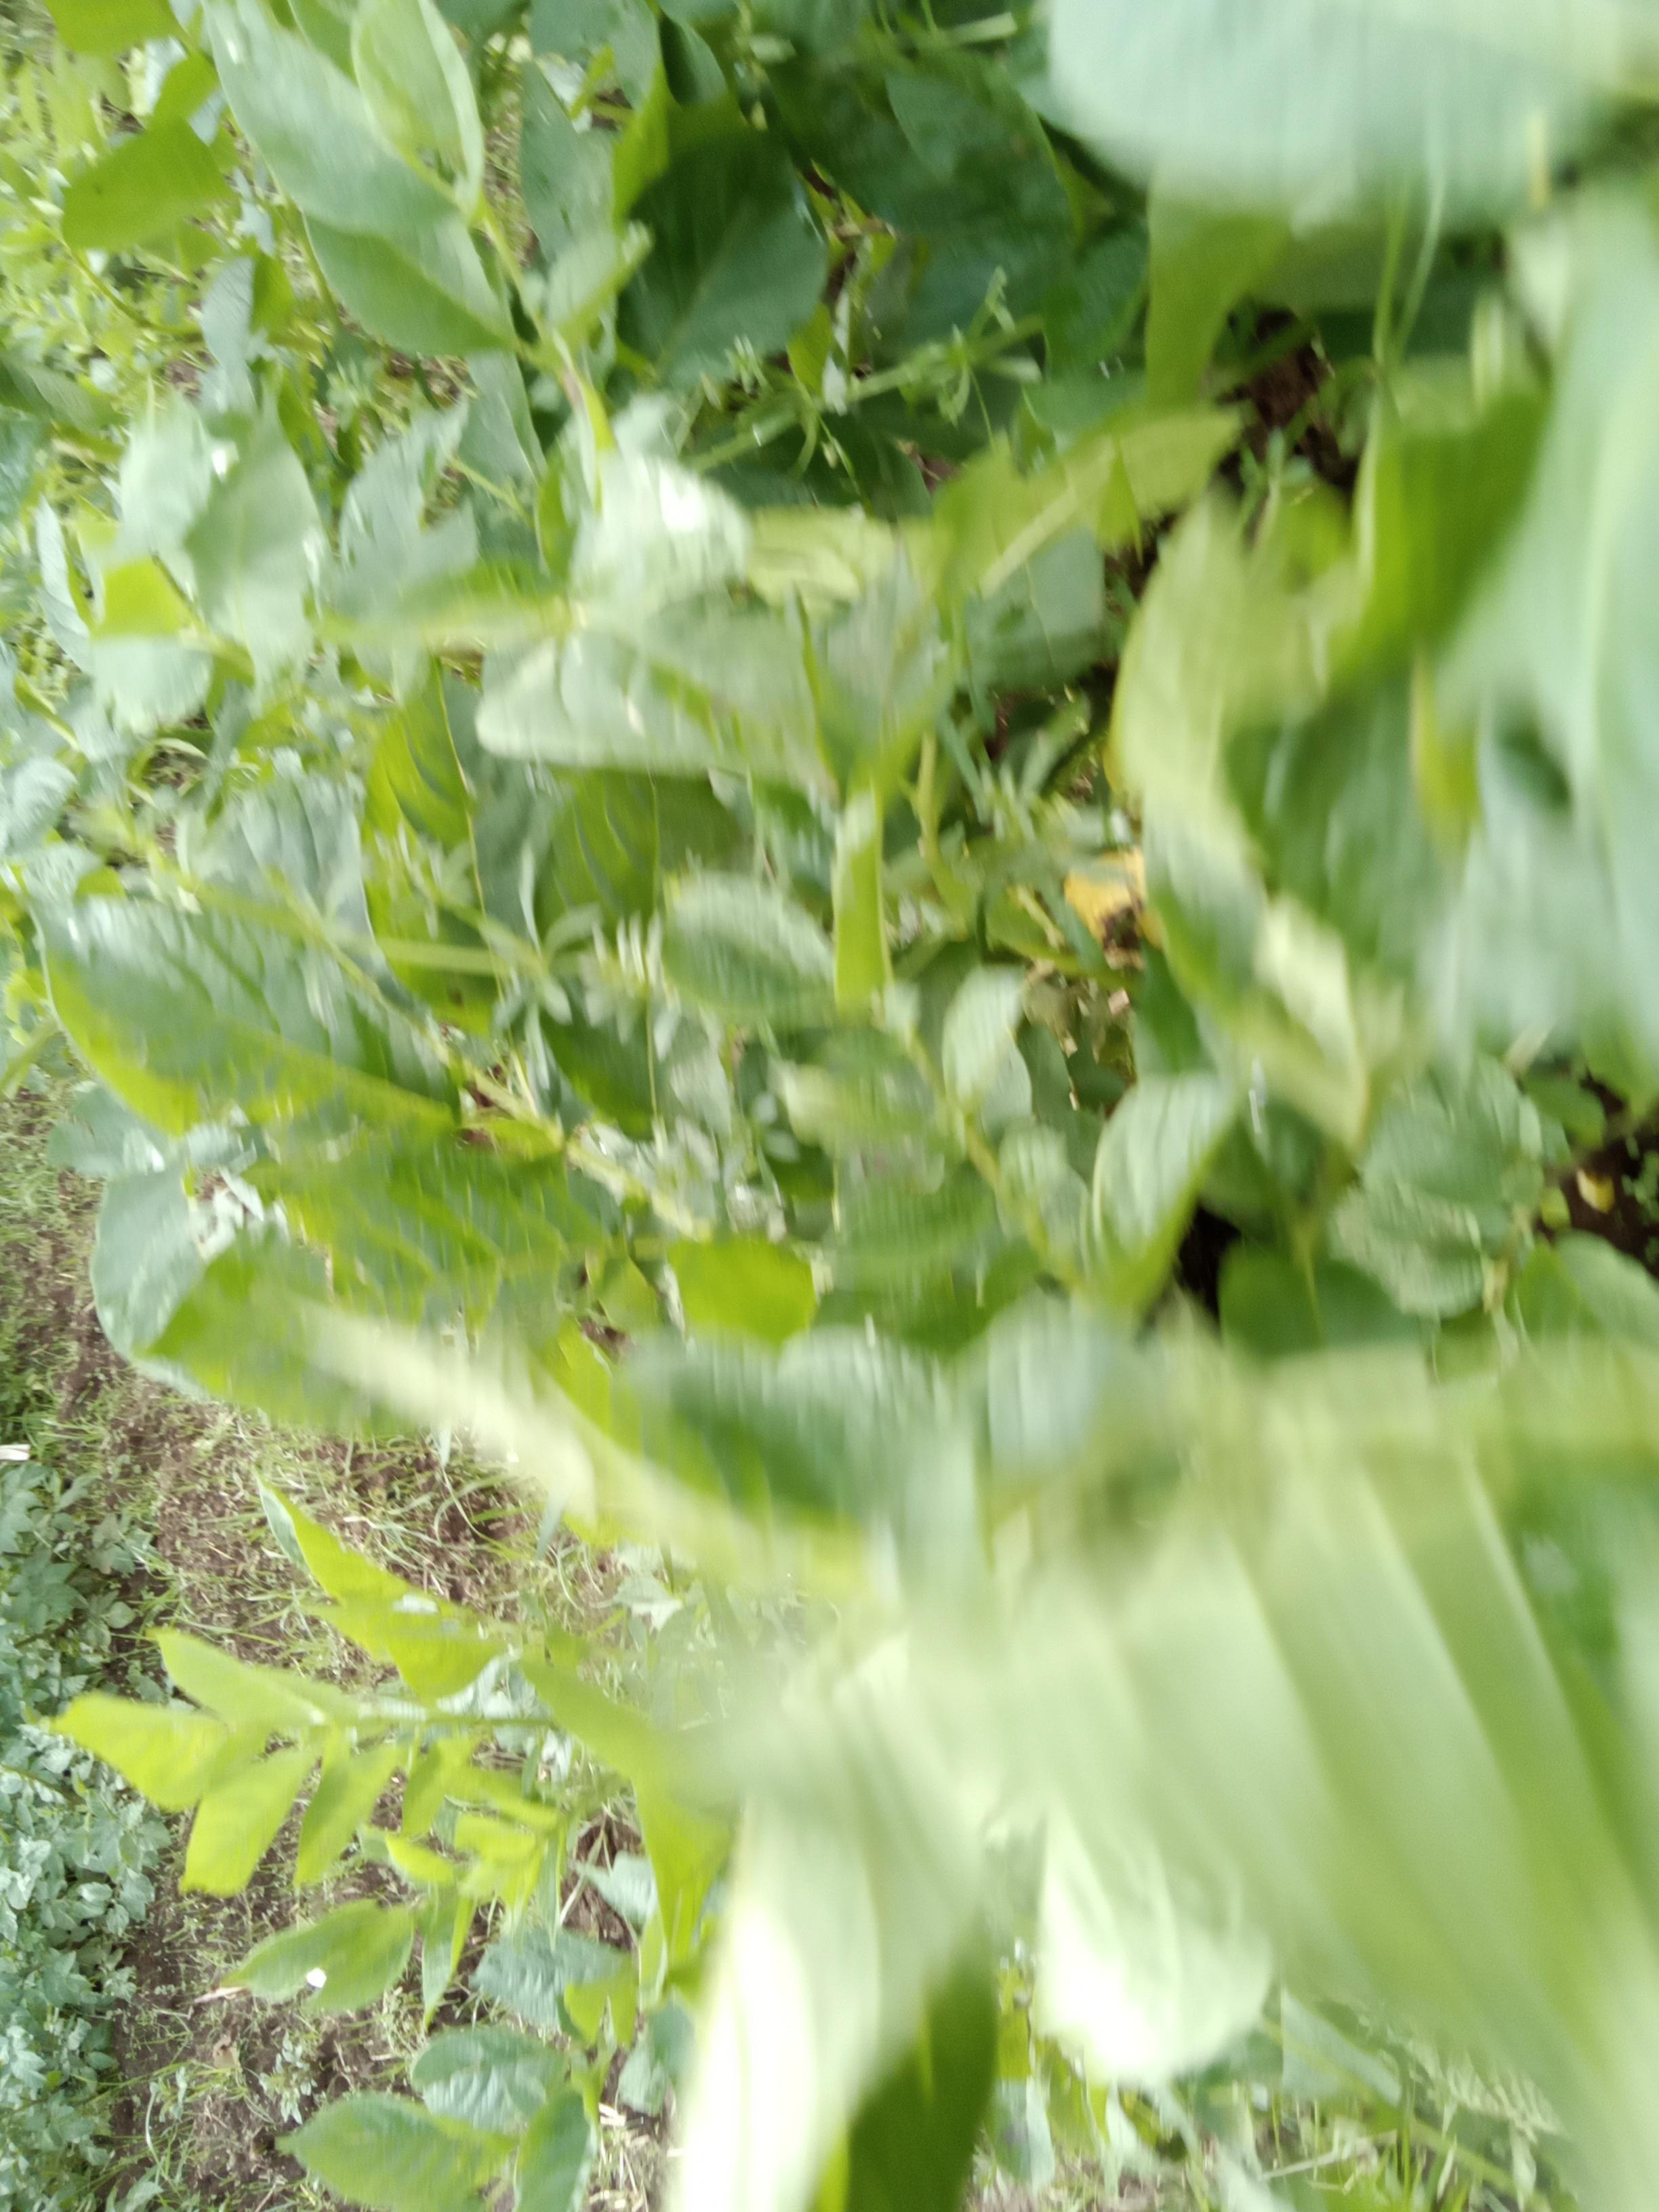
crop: potato
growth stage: flowering
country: Kenya
